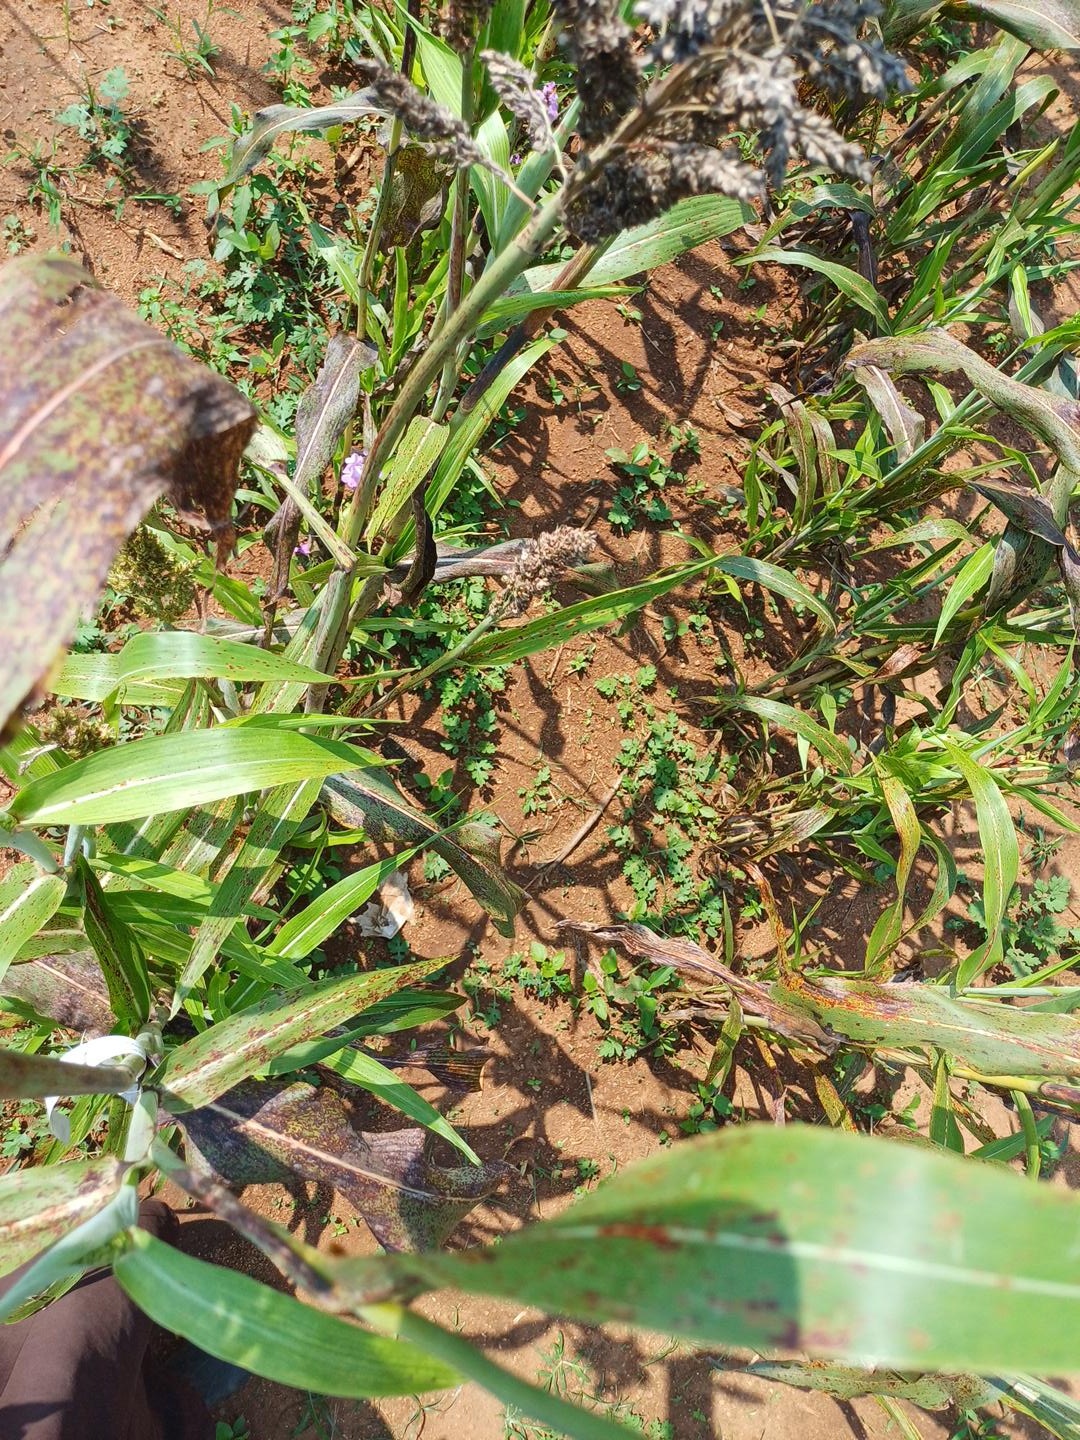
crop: sorghum
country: Kenya
